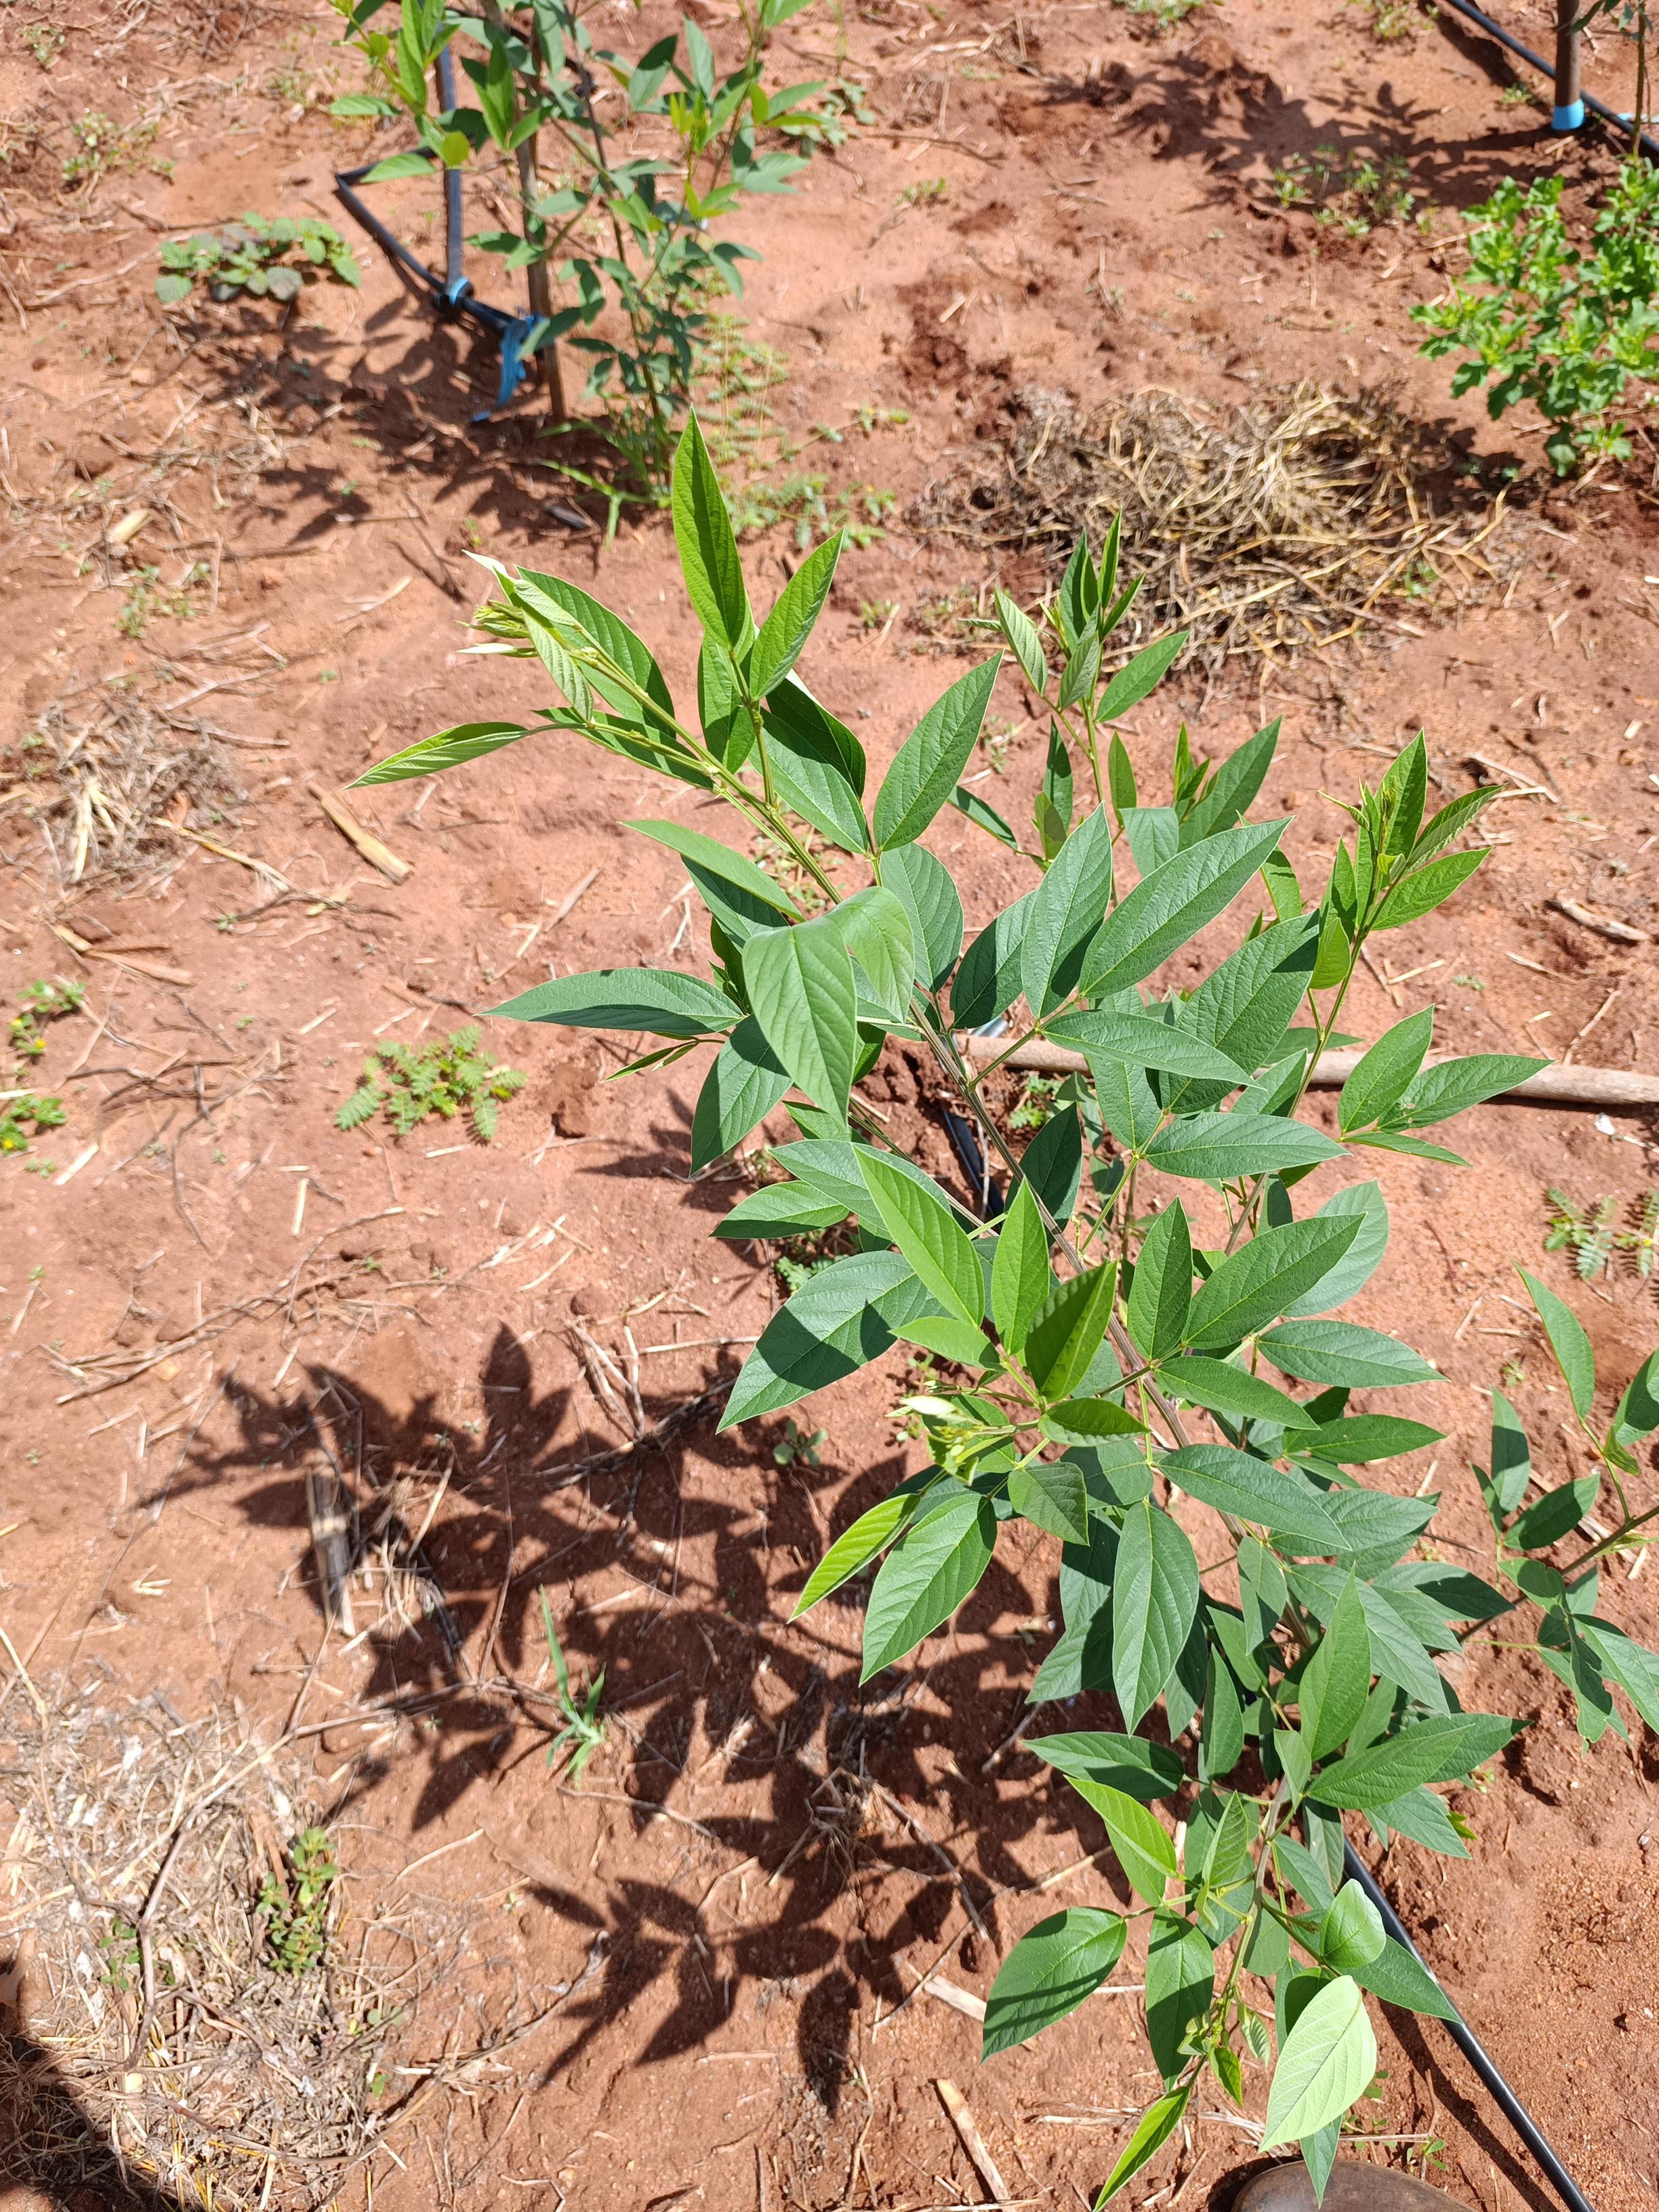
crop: pigeonpea
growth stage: vegetative
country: Kenya
